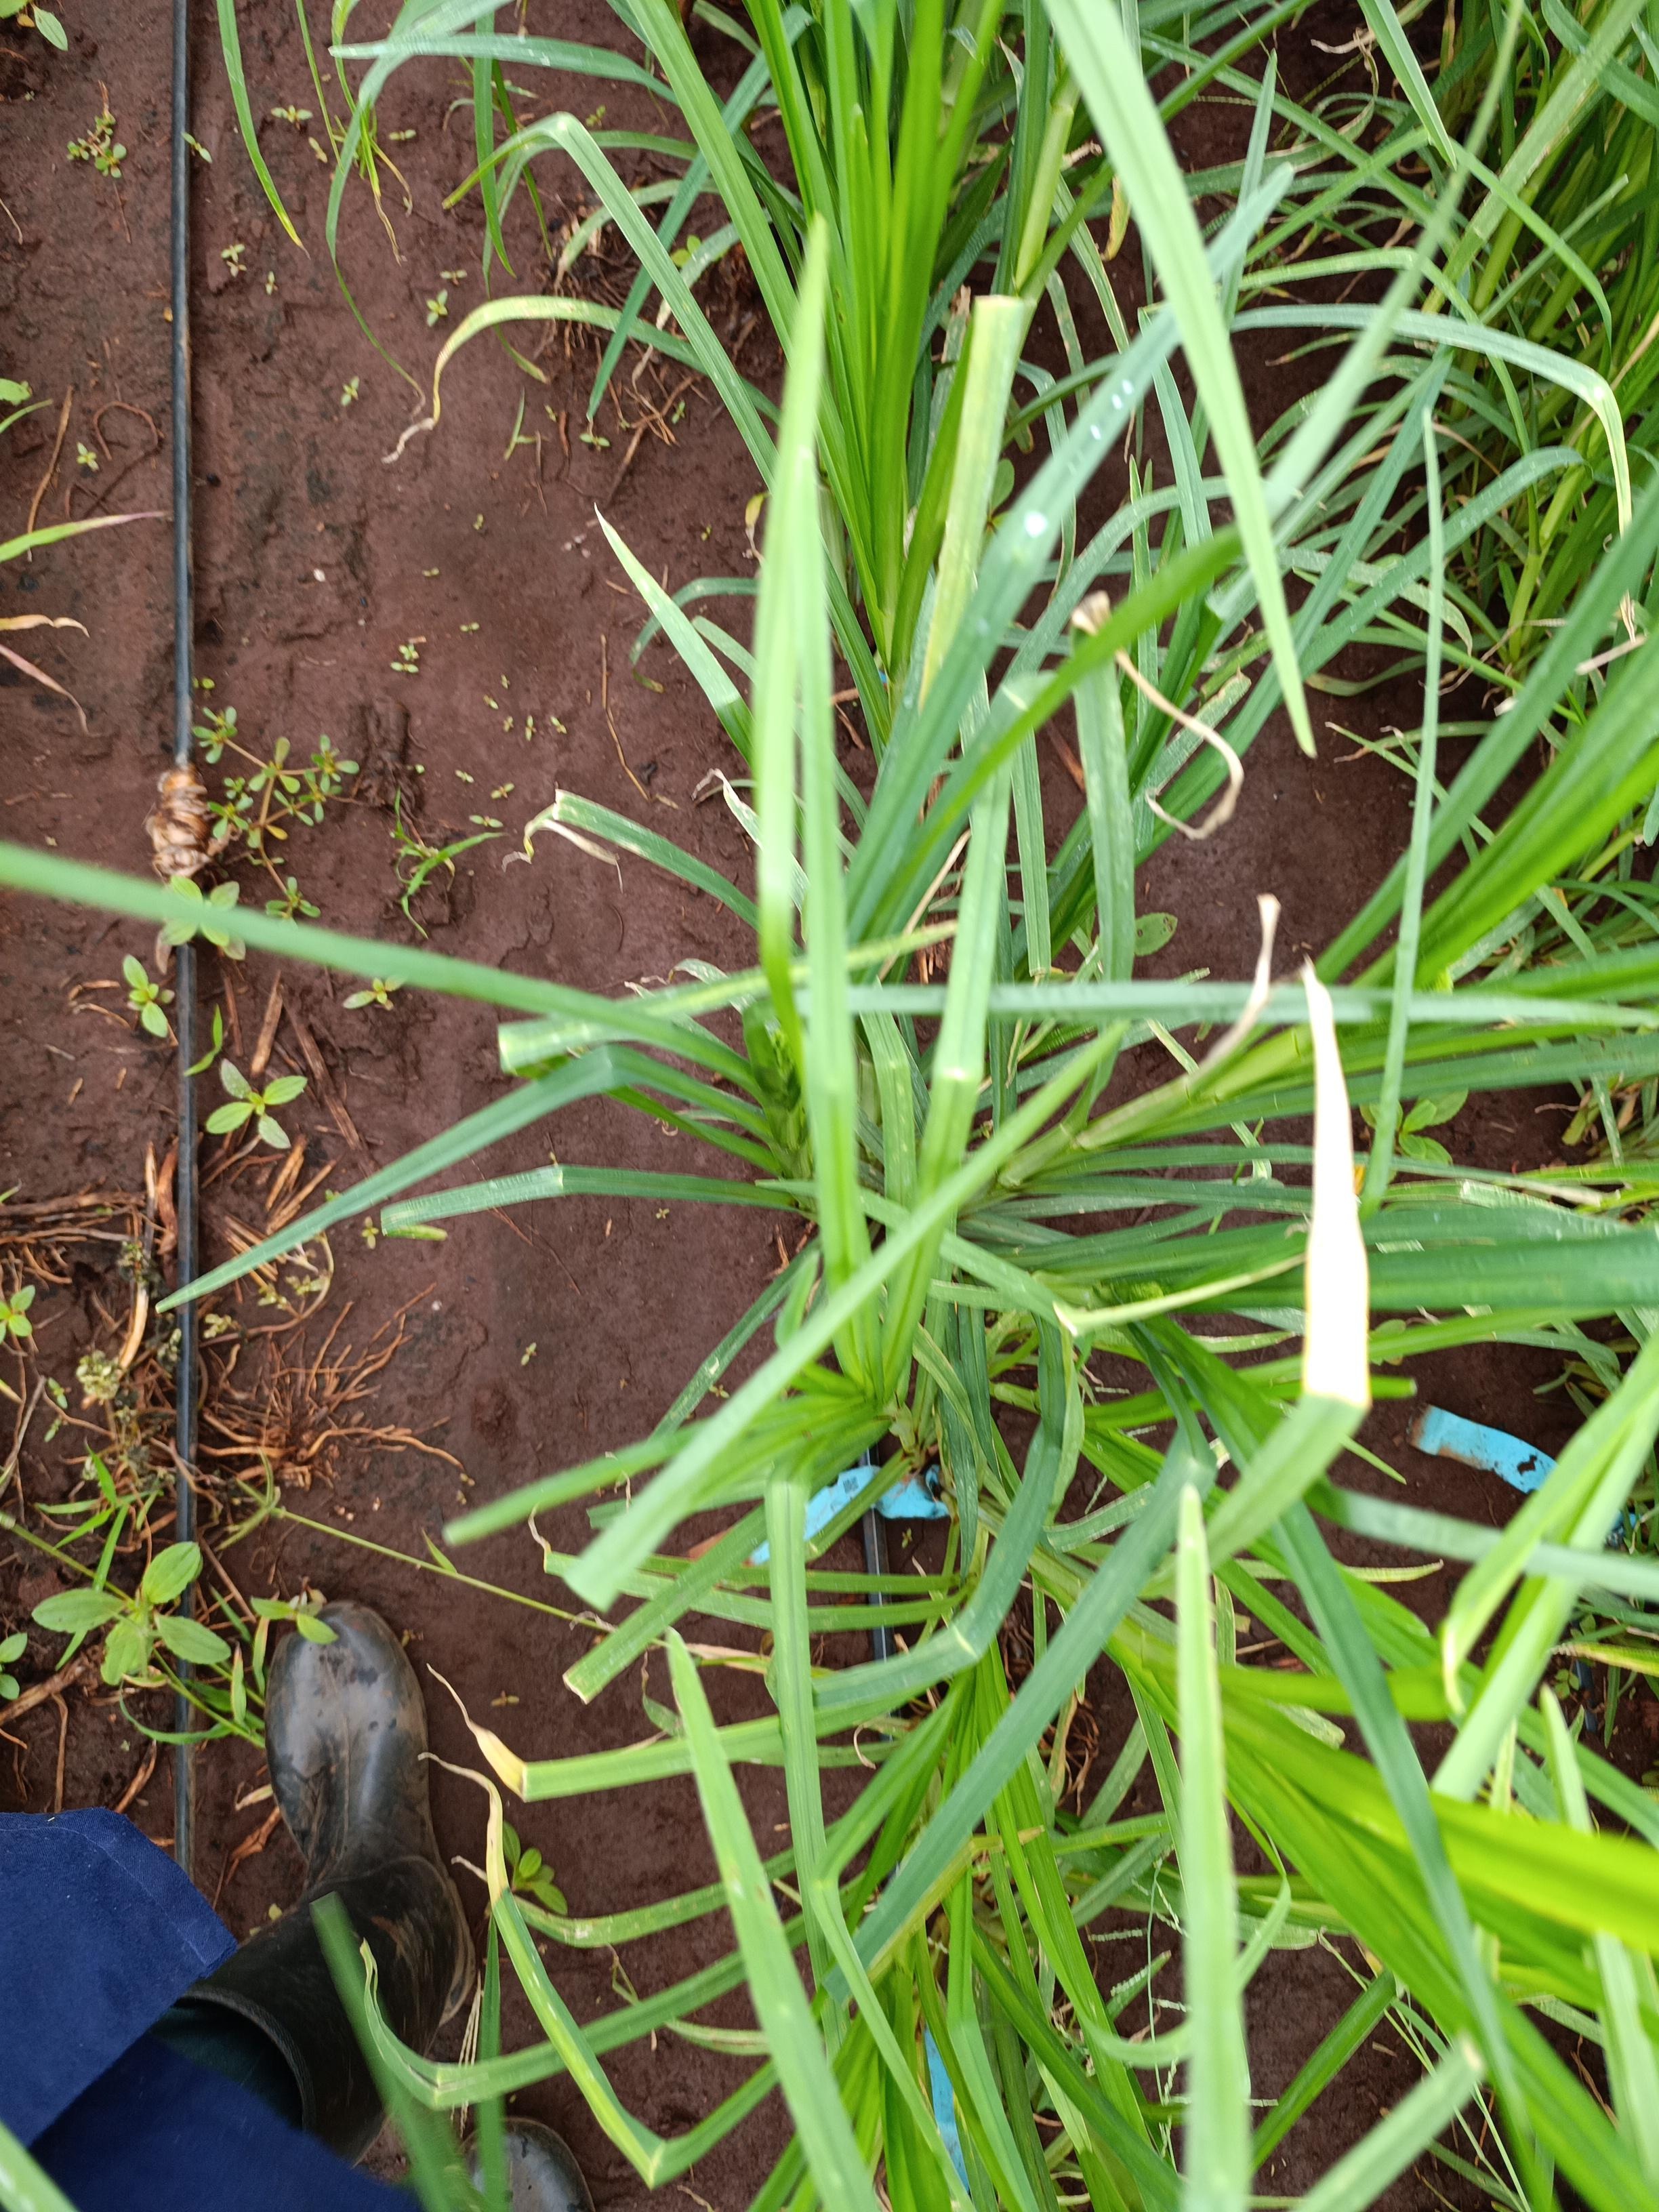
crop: finger millet
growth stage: heading tuber
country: Kenya
